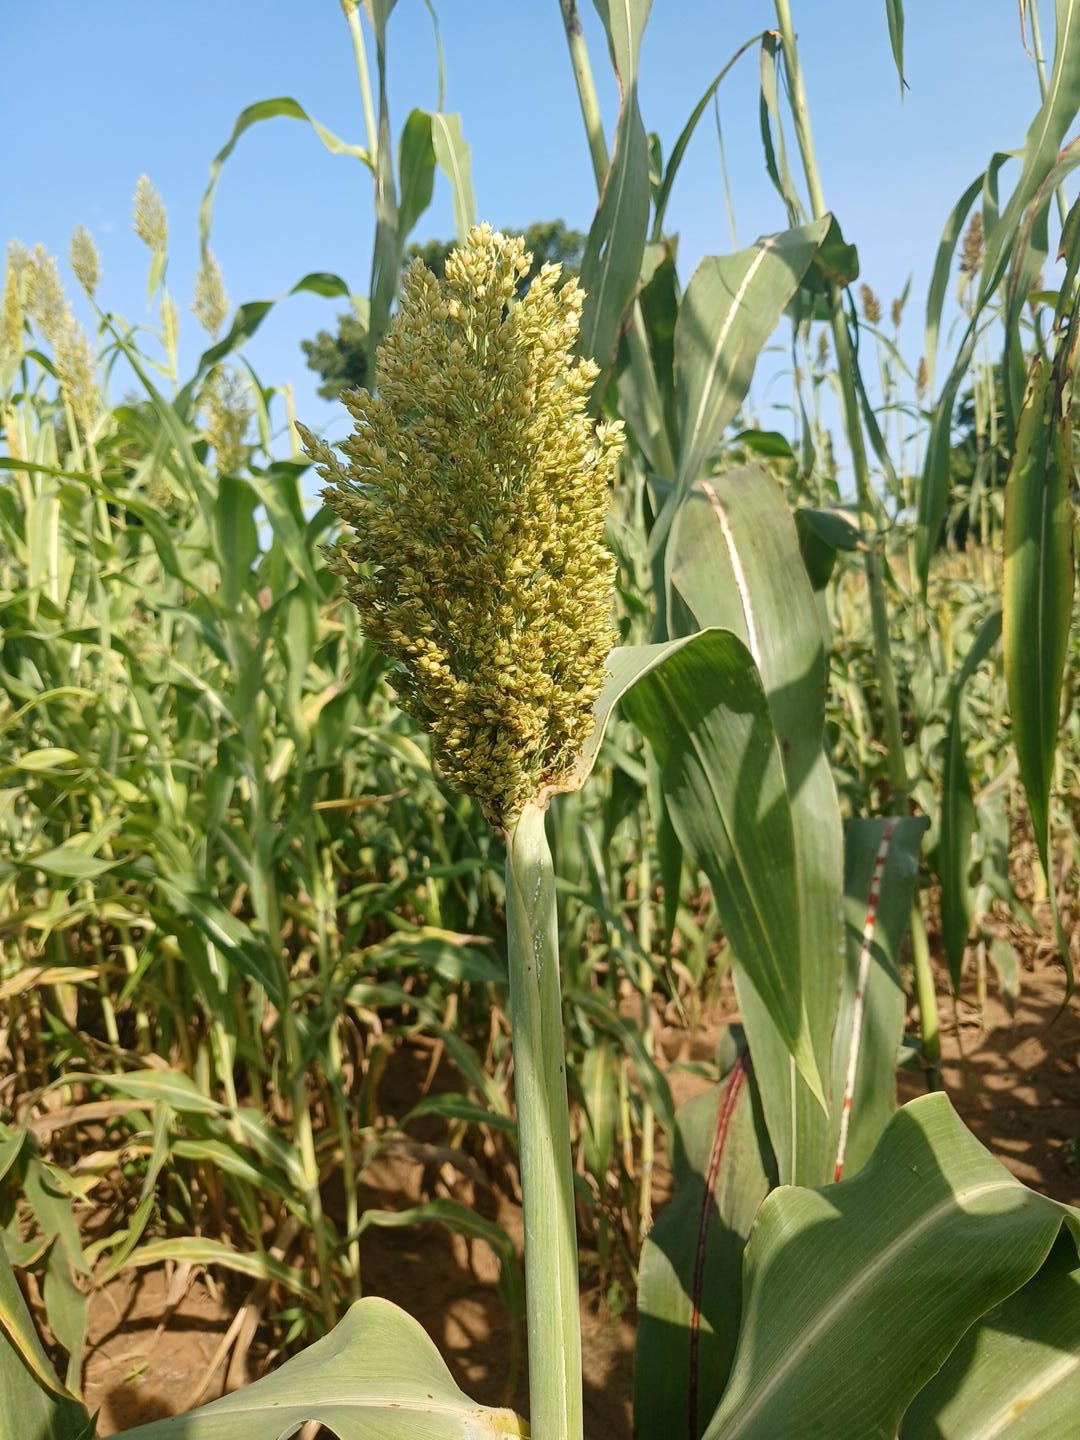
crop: sorghum
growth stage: filling grain
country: Senegal
